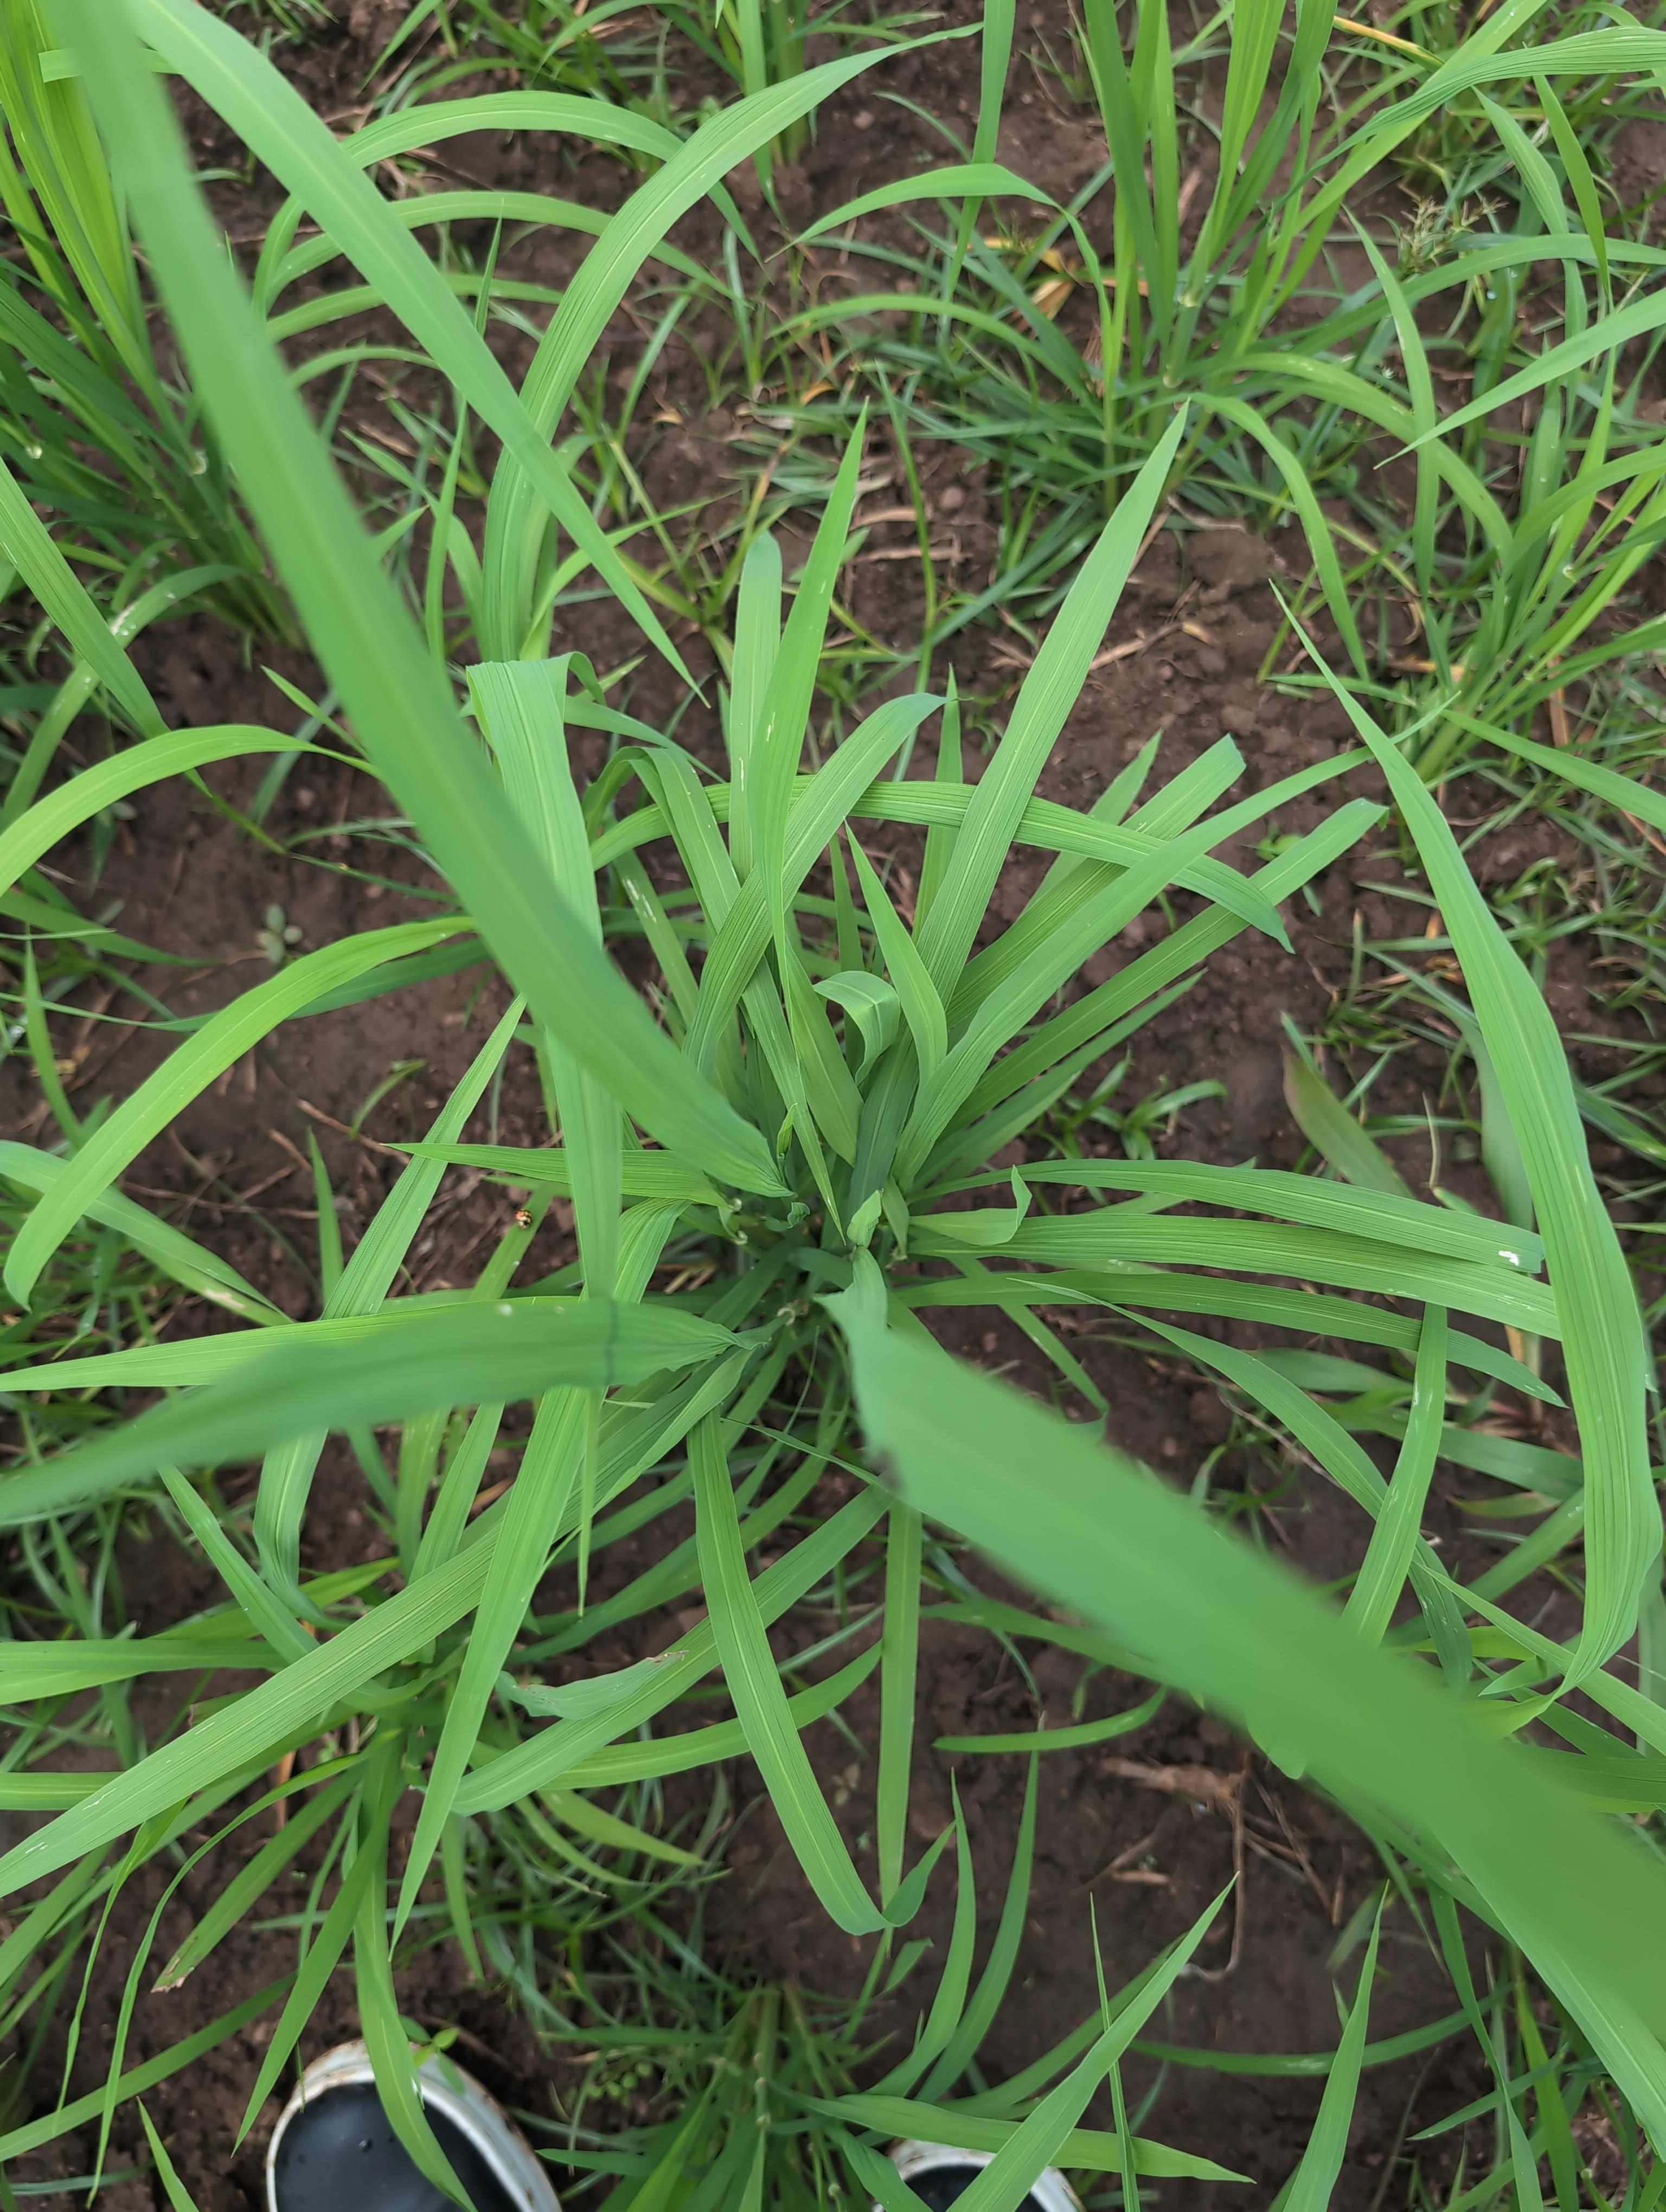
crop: rice
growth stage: tillering
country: Côte d'Ivoire
